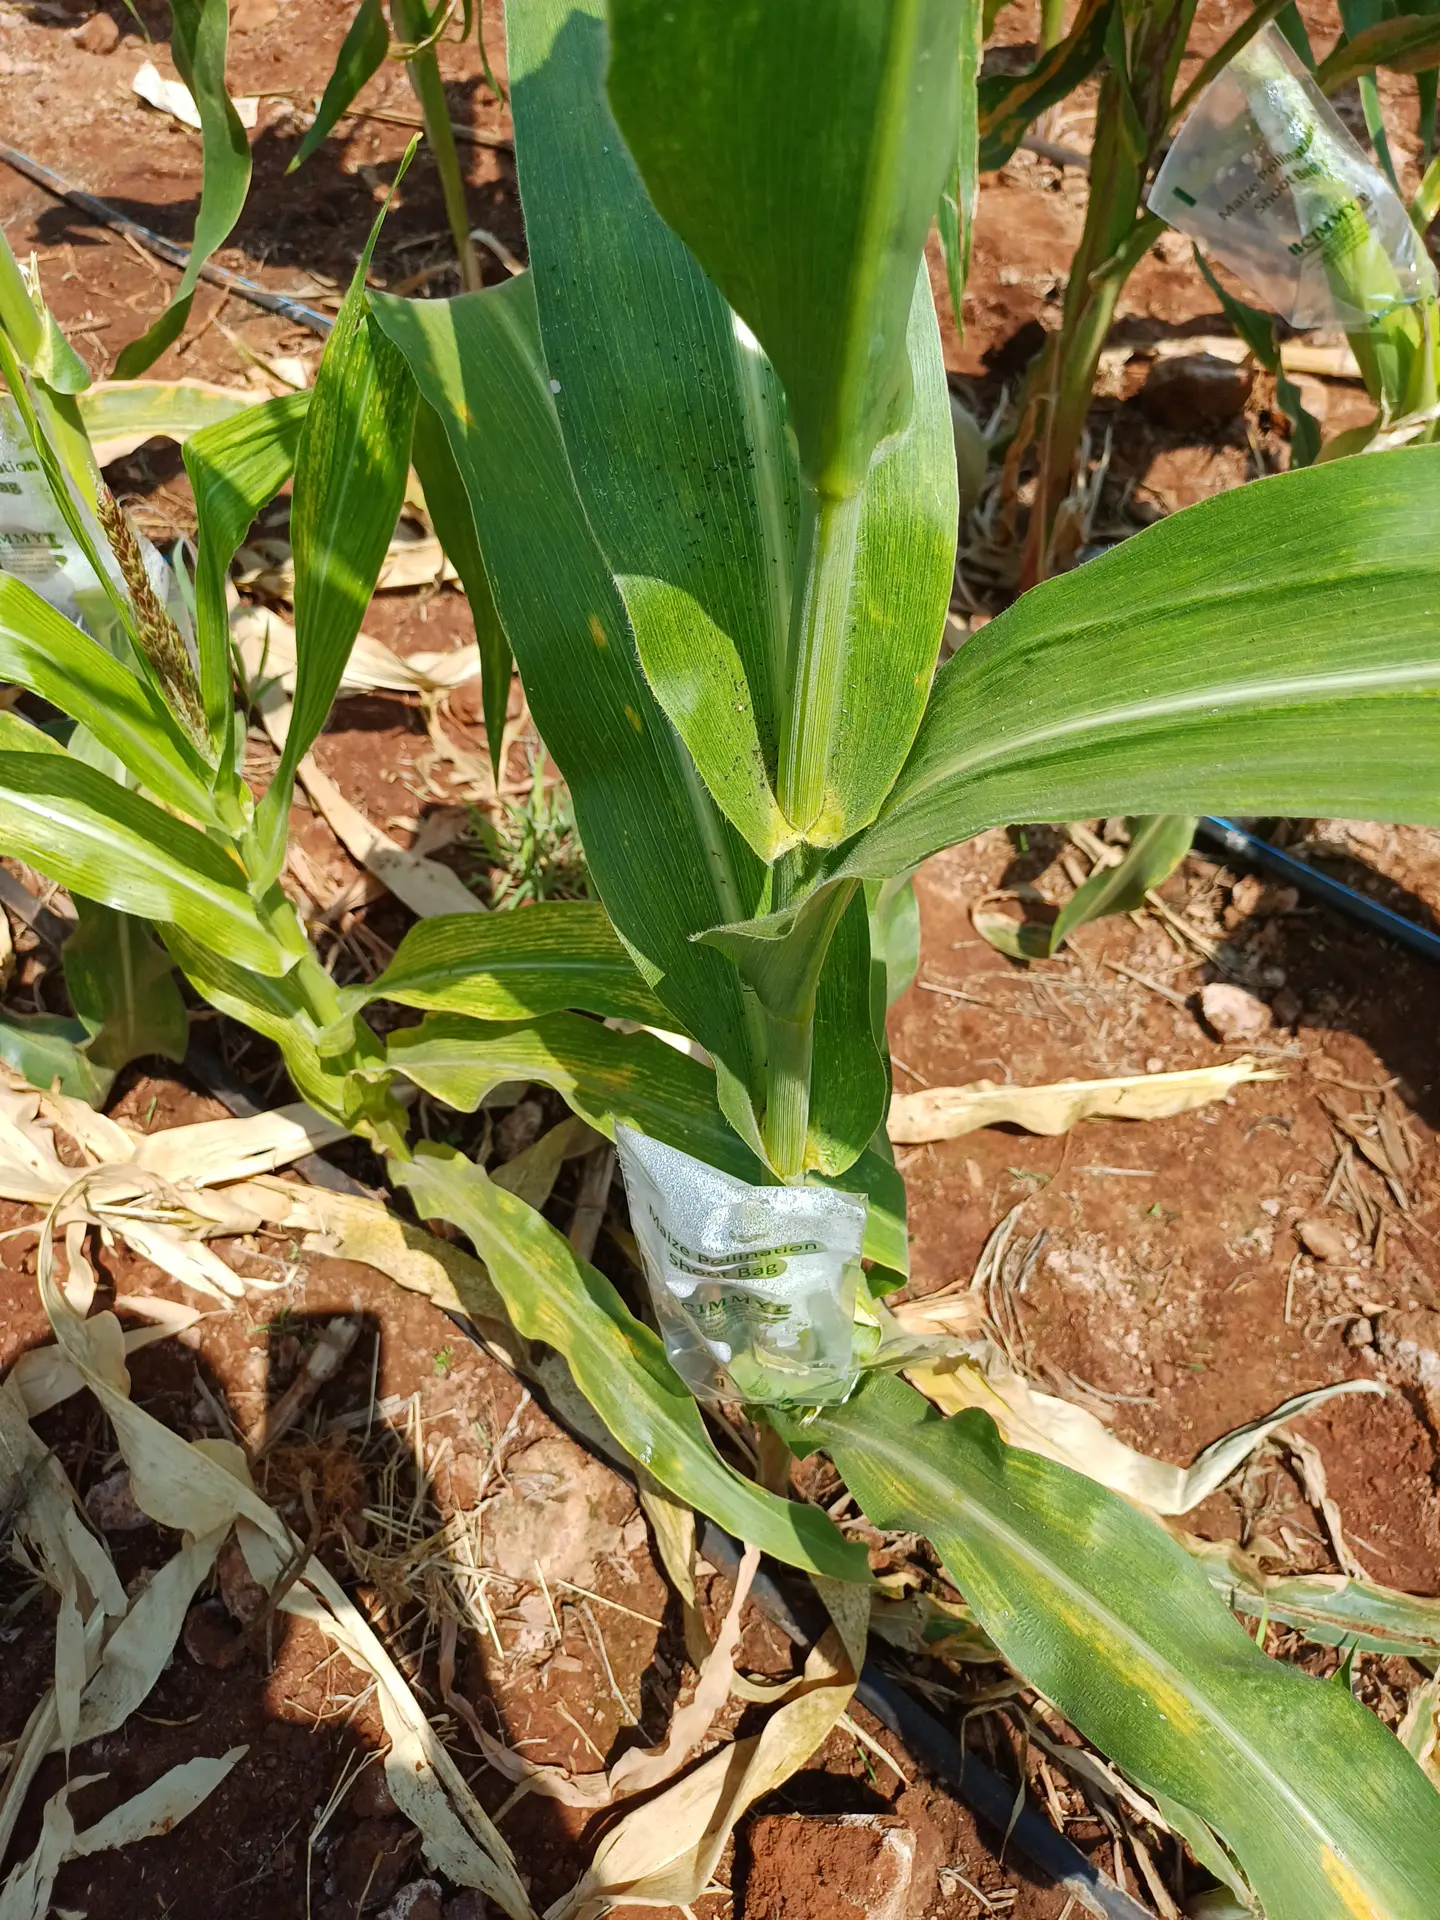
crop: maize
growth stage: flowering
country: Kenya
